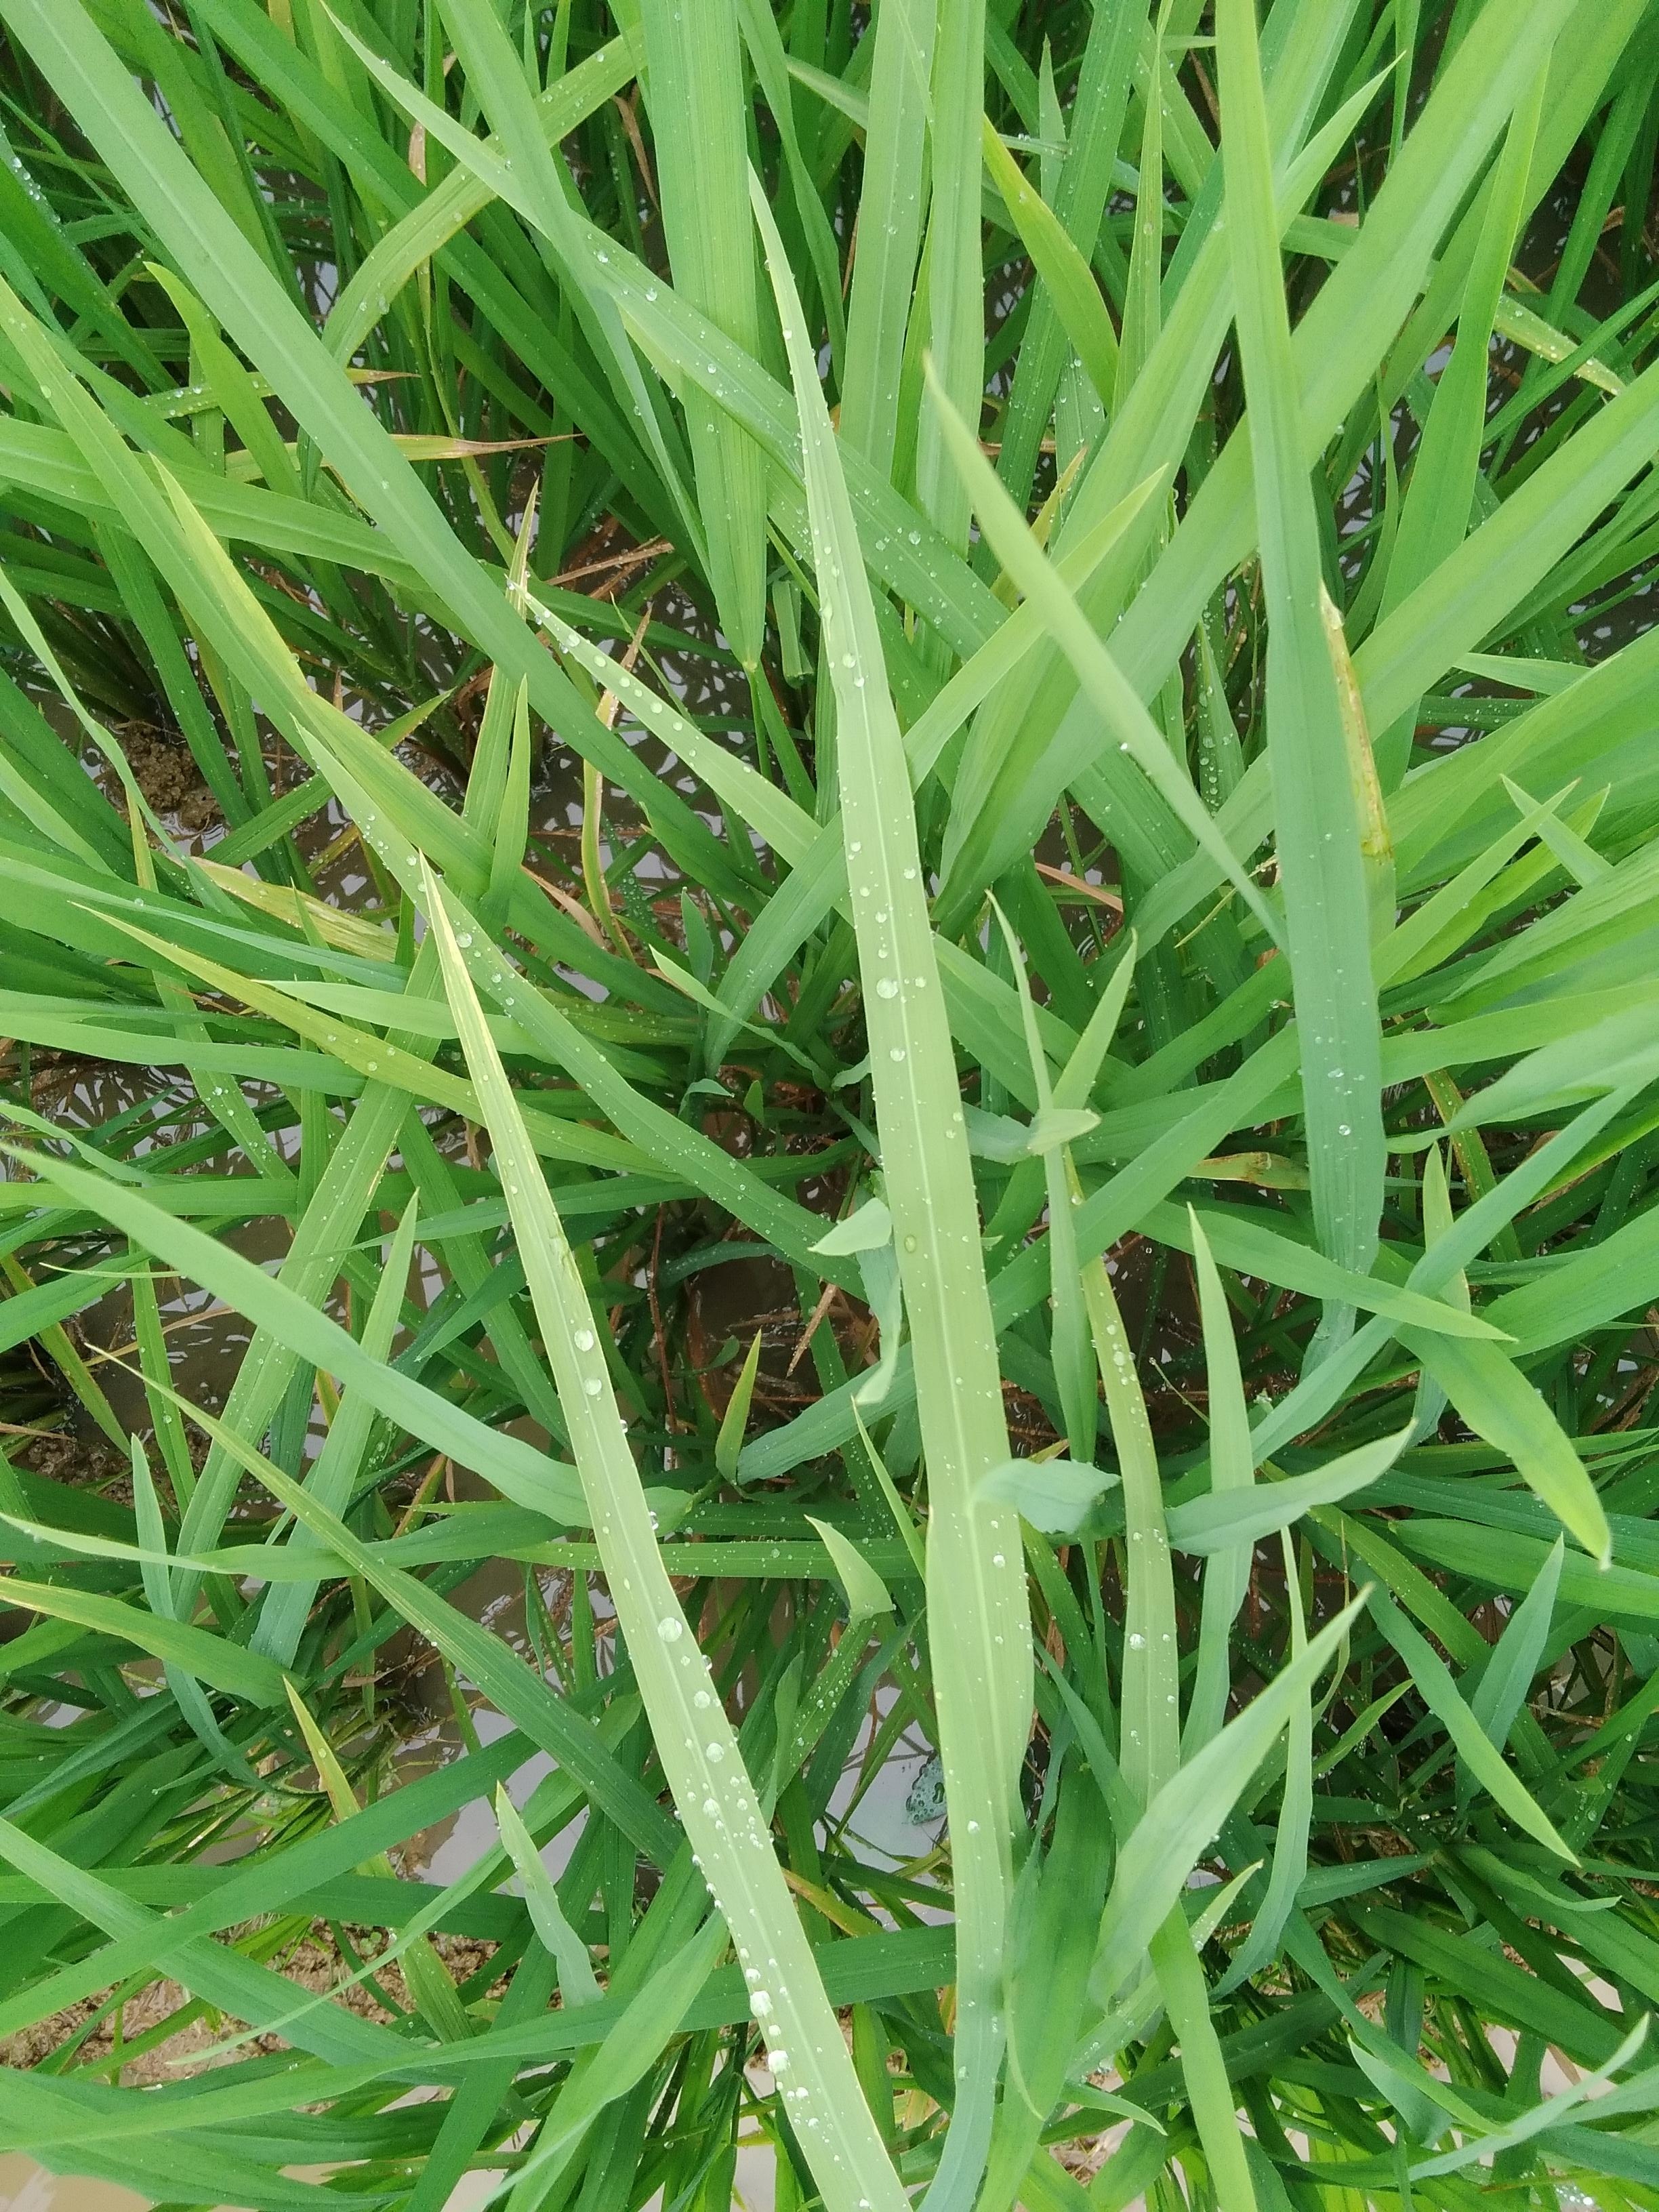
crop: rice
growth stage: vegetative
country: Nigeria
